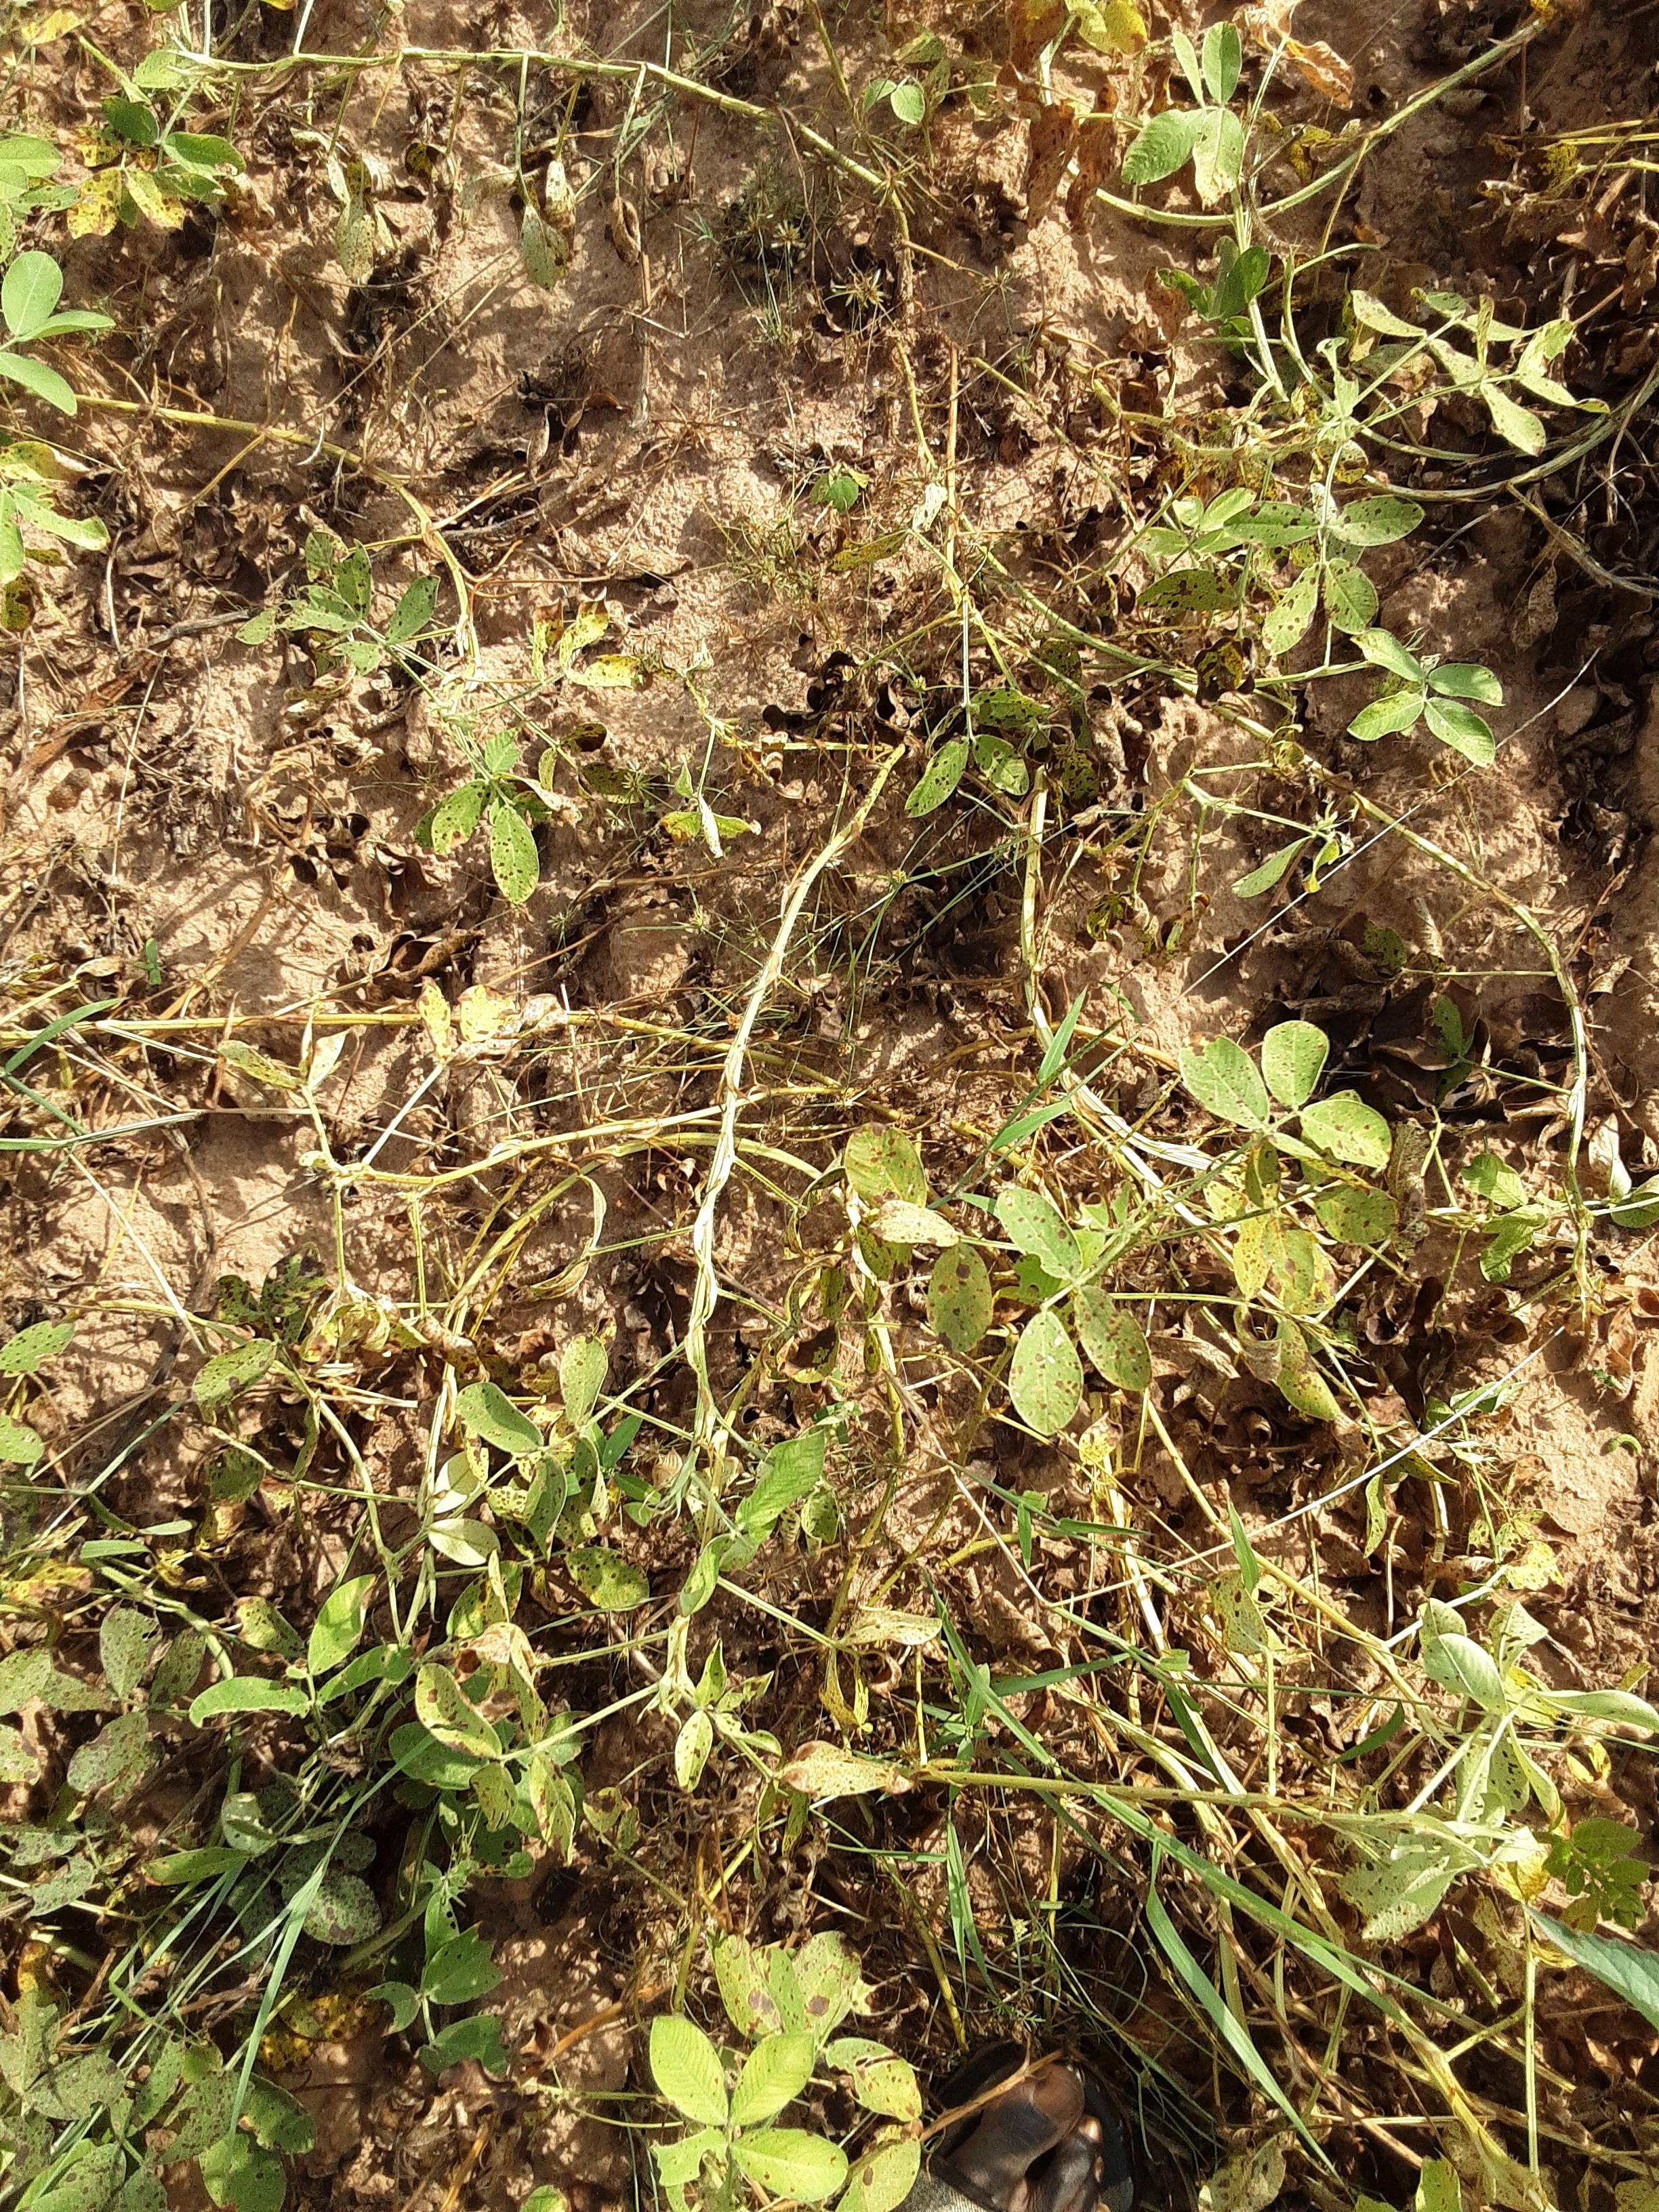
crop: groundnut
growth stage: flowering
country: Senegal
